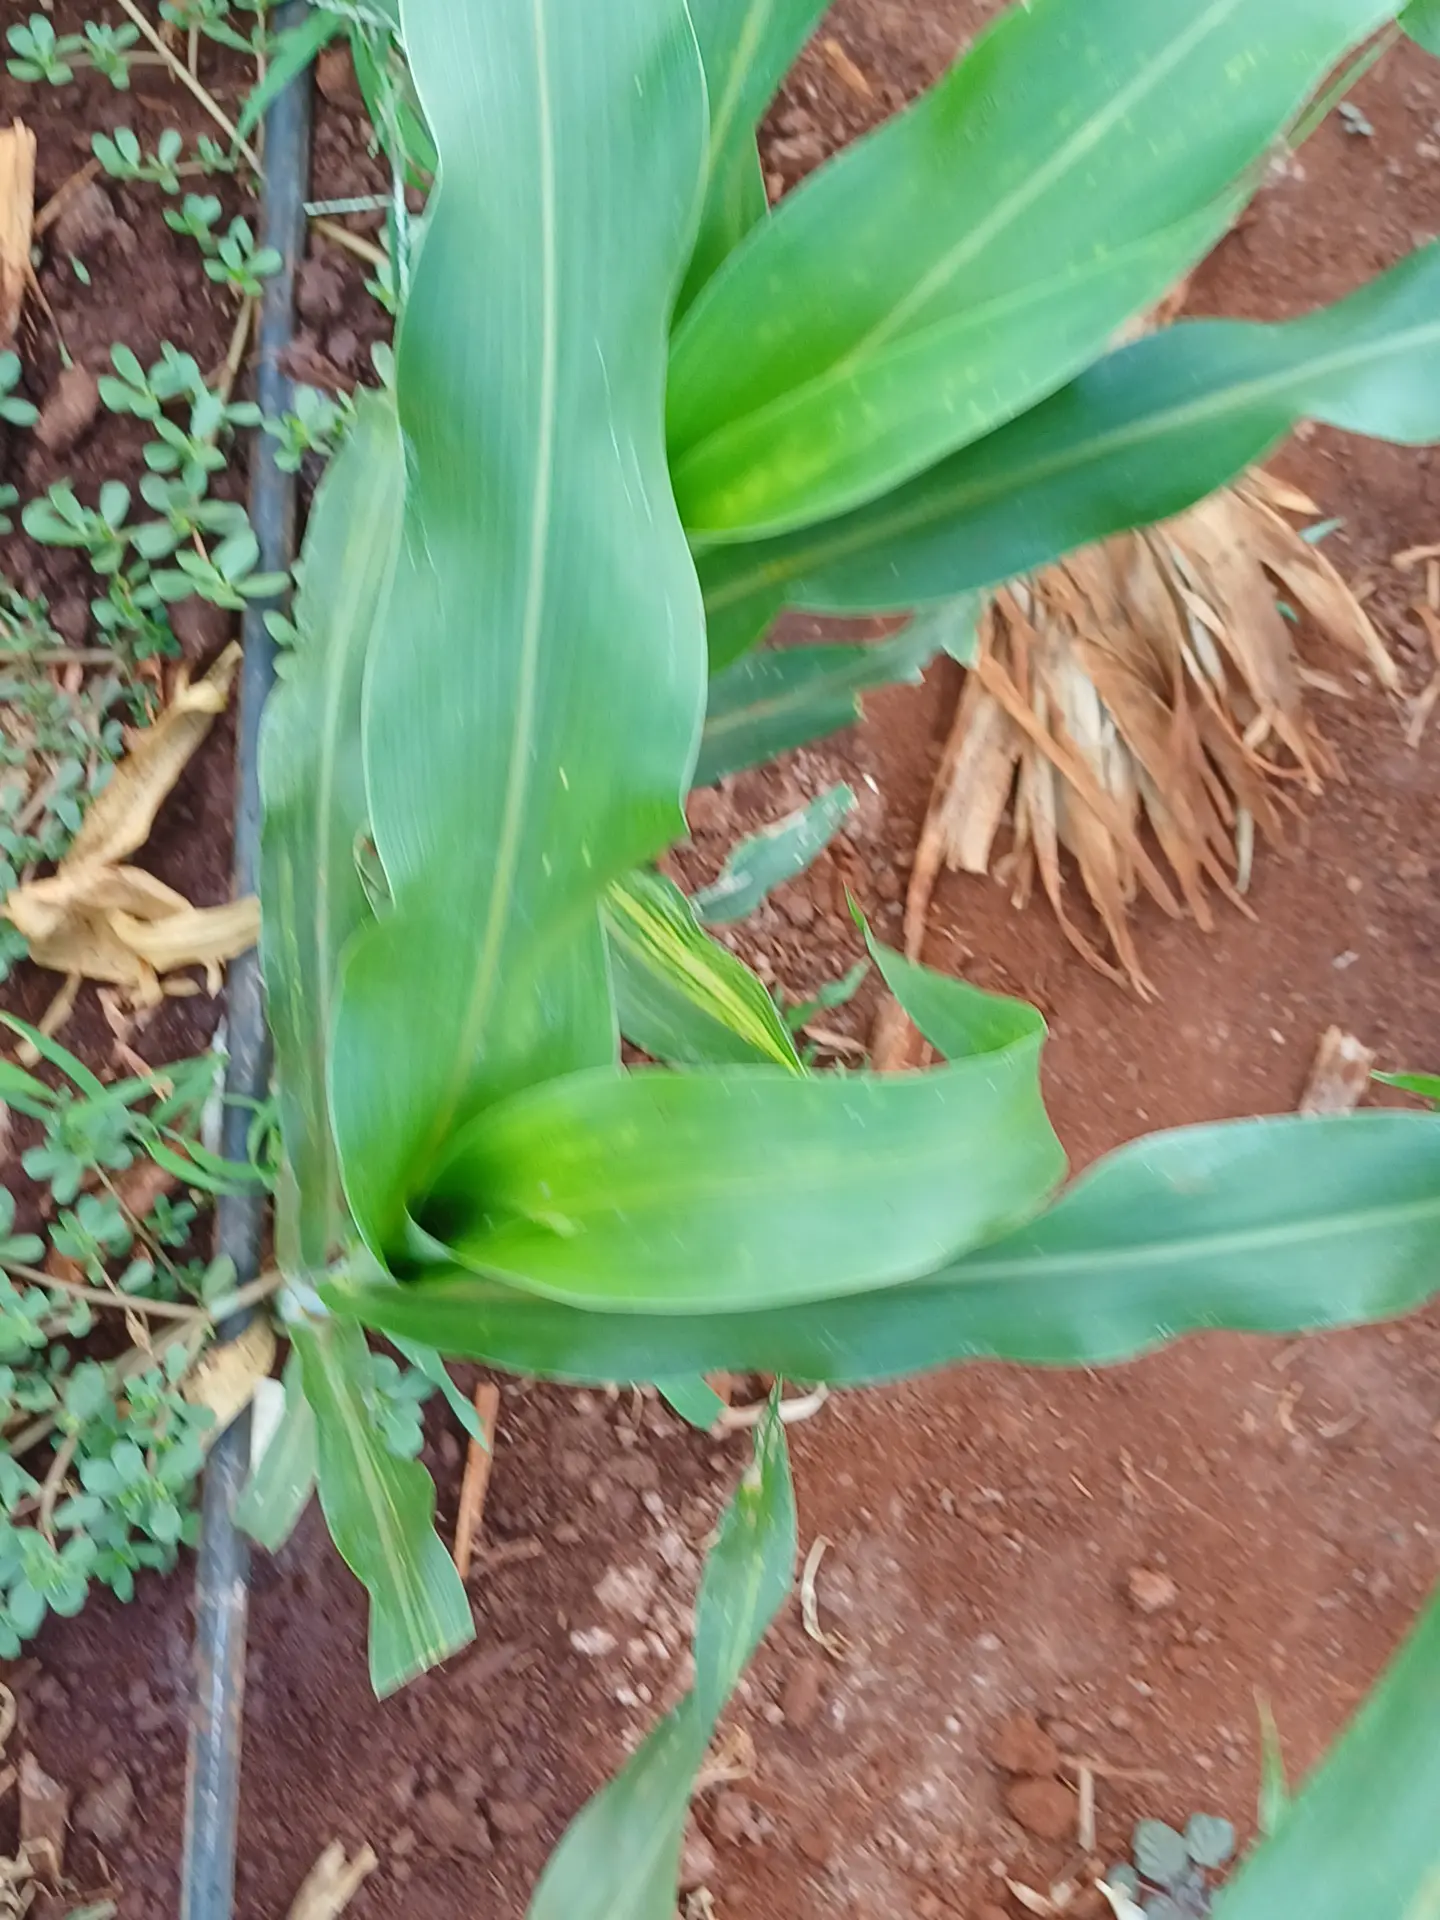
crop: sorghum
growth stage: vegetative
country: Kenya
